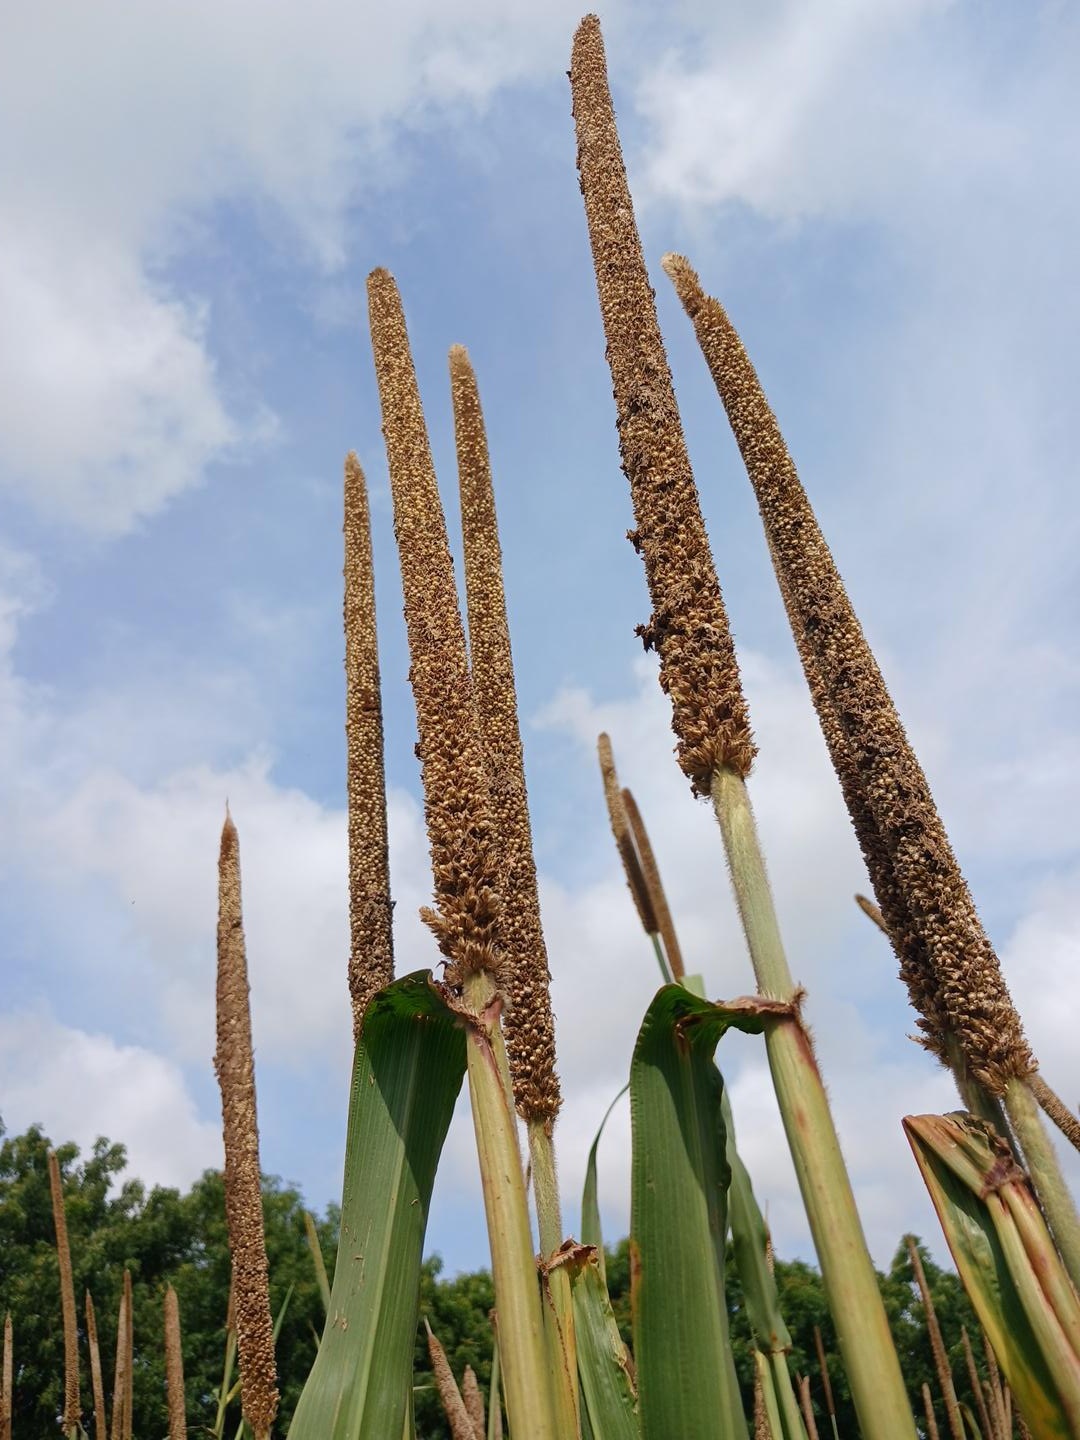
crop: pearl millet
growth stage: maturity
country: Senegal
